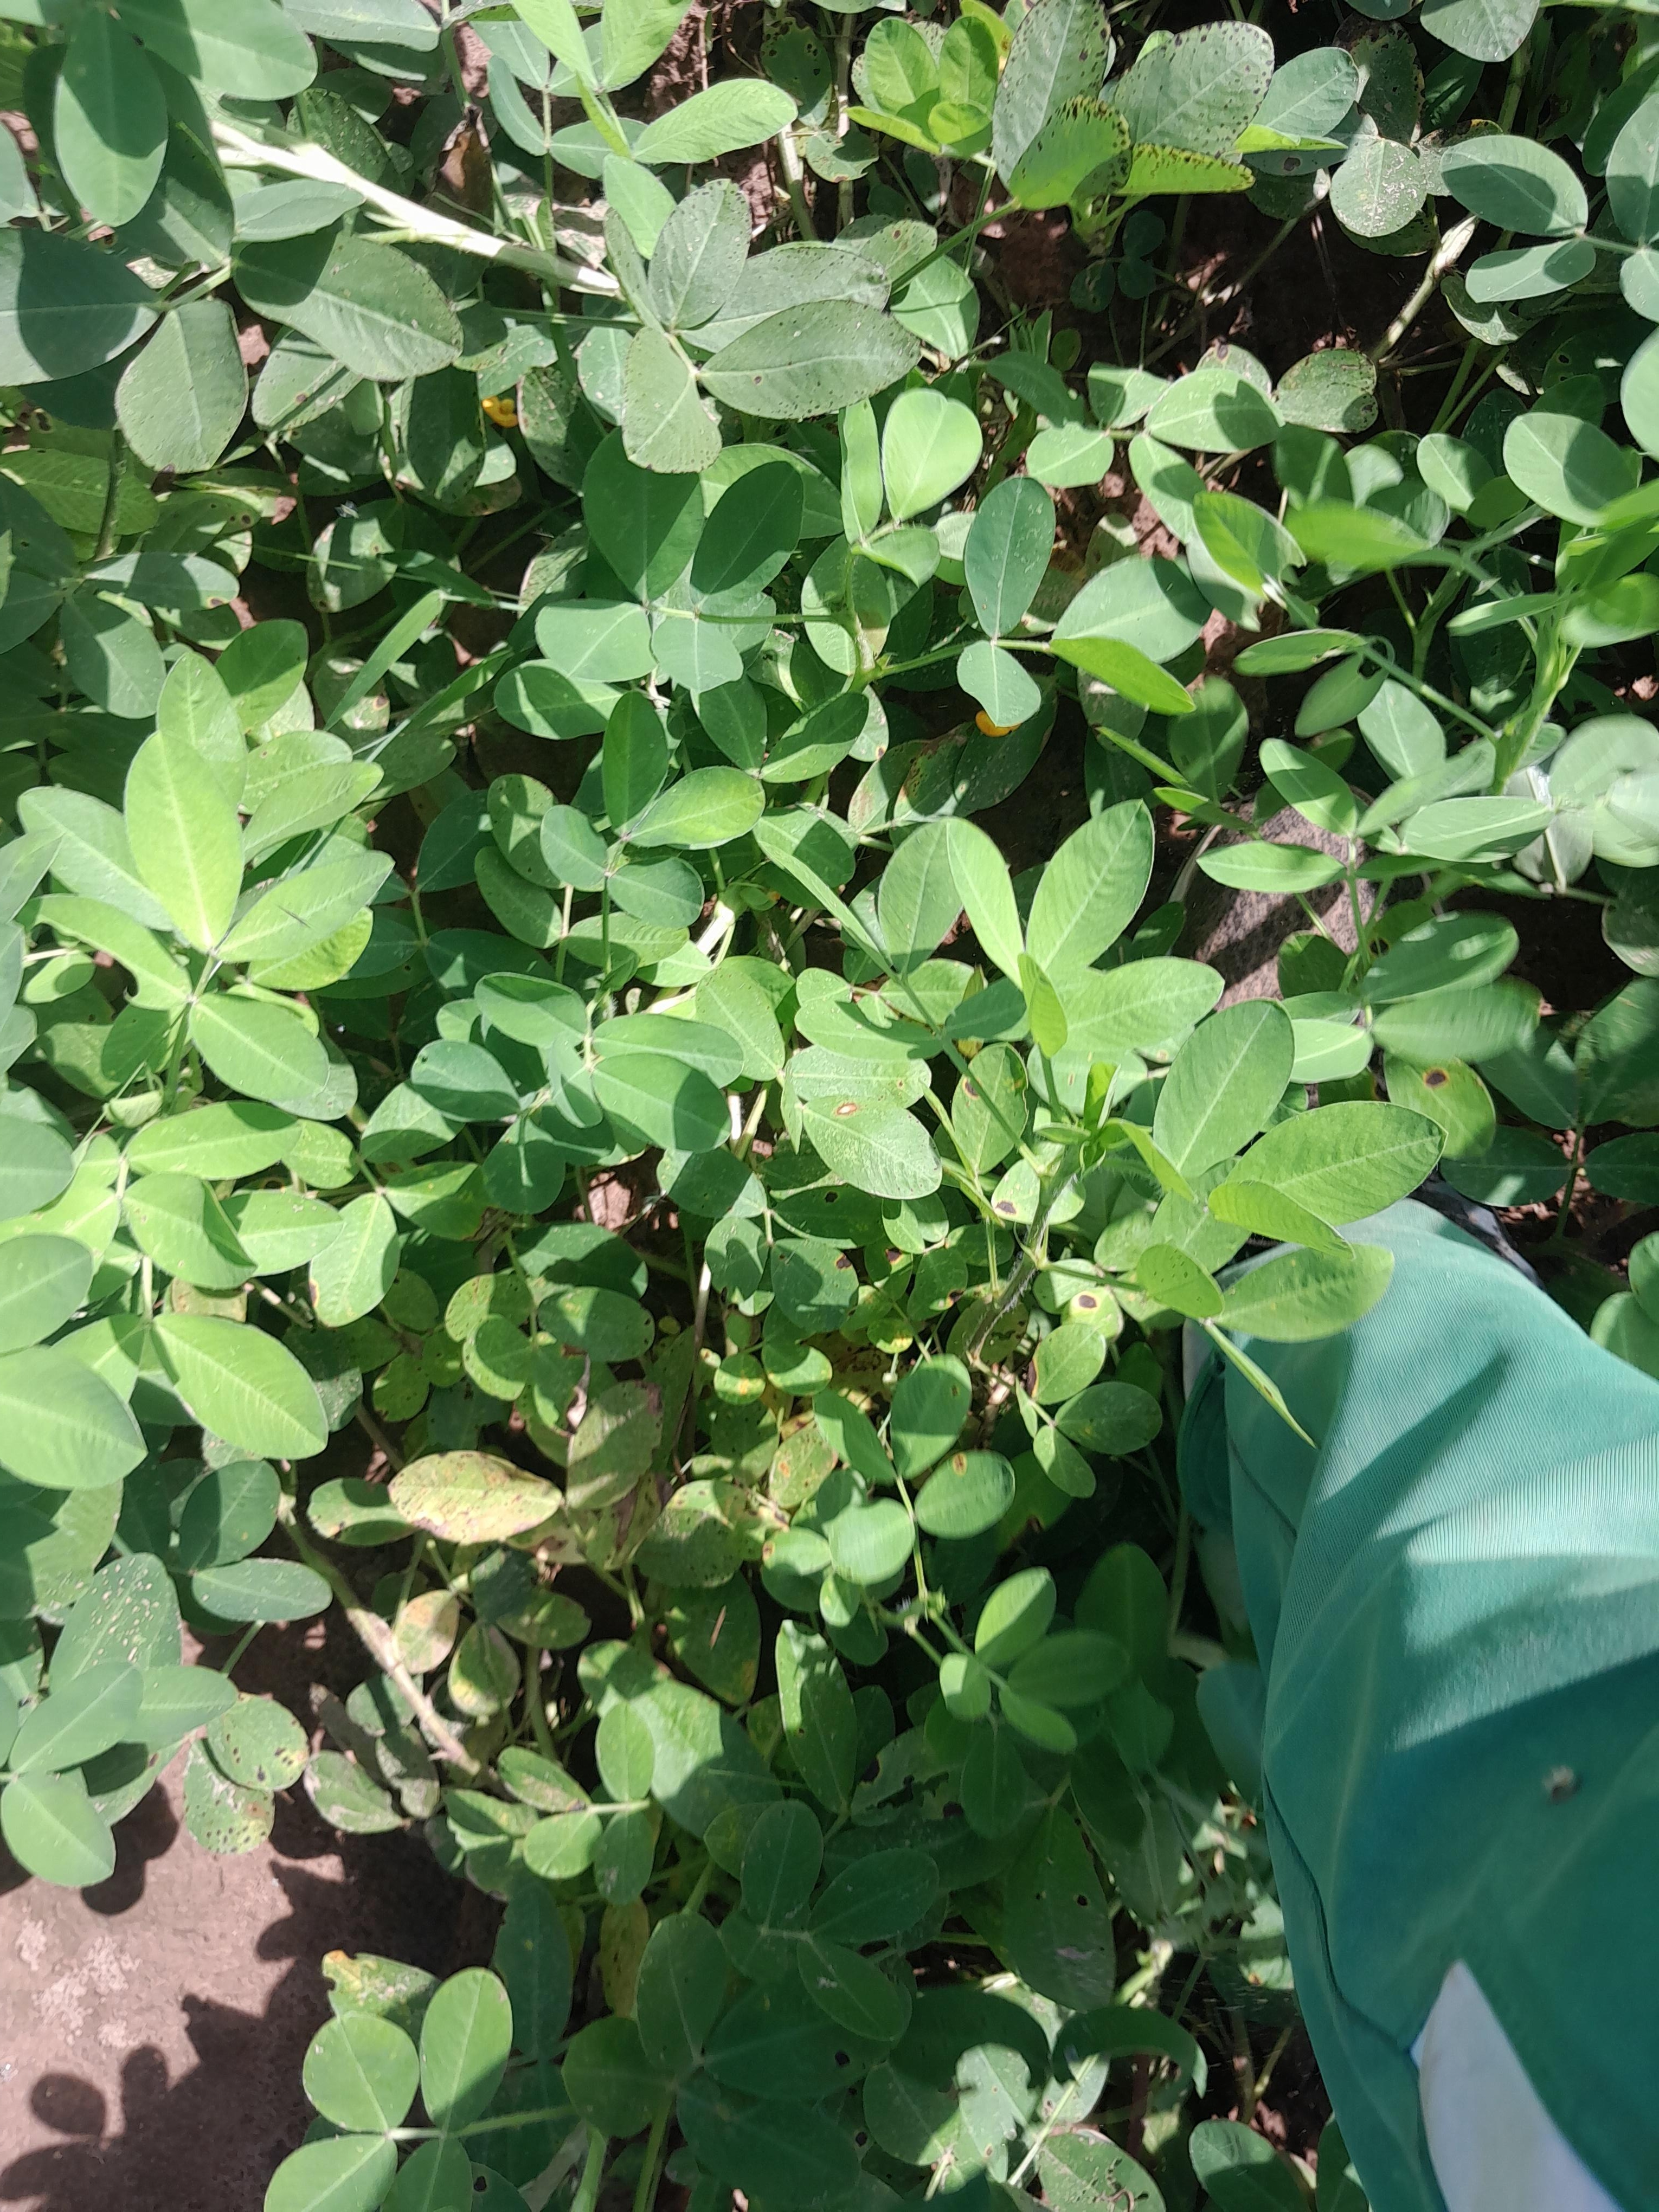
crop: groundnut
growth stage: flowering
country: Senegal
